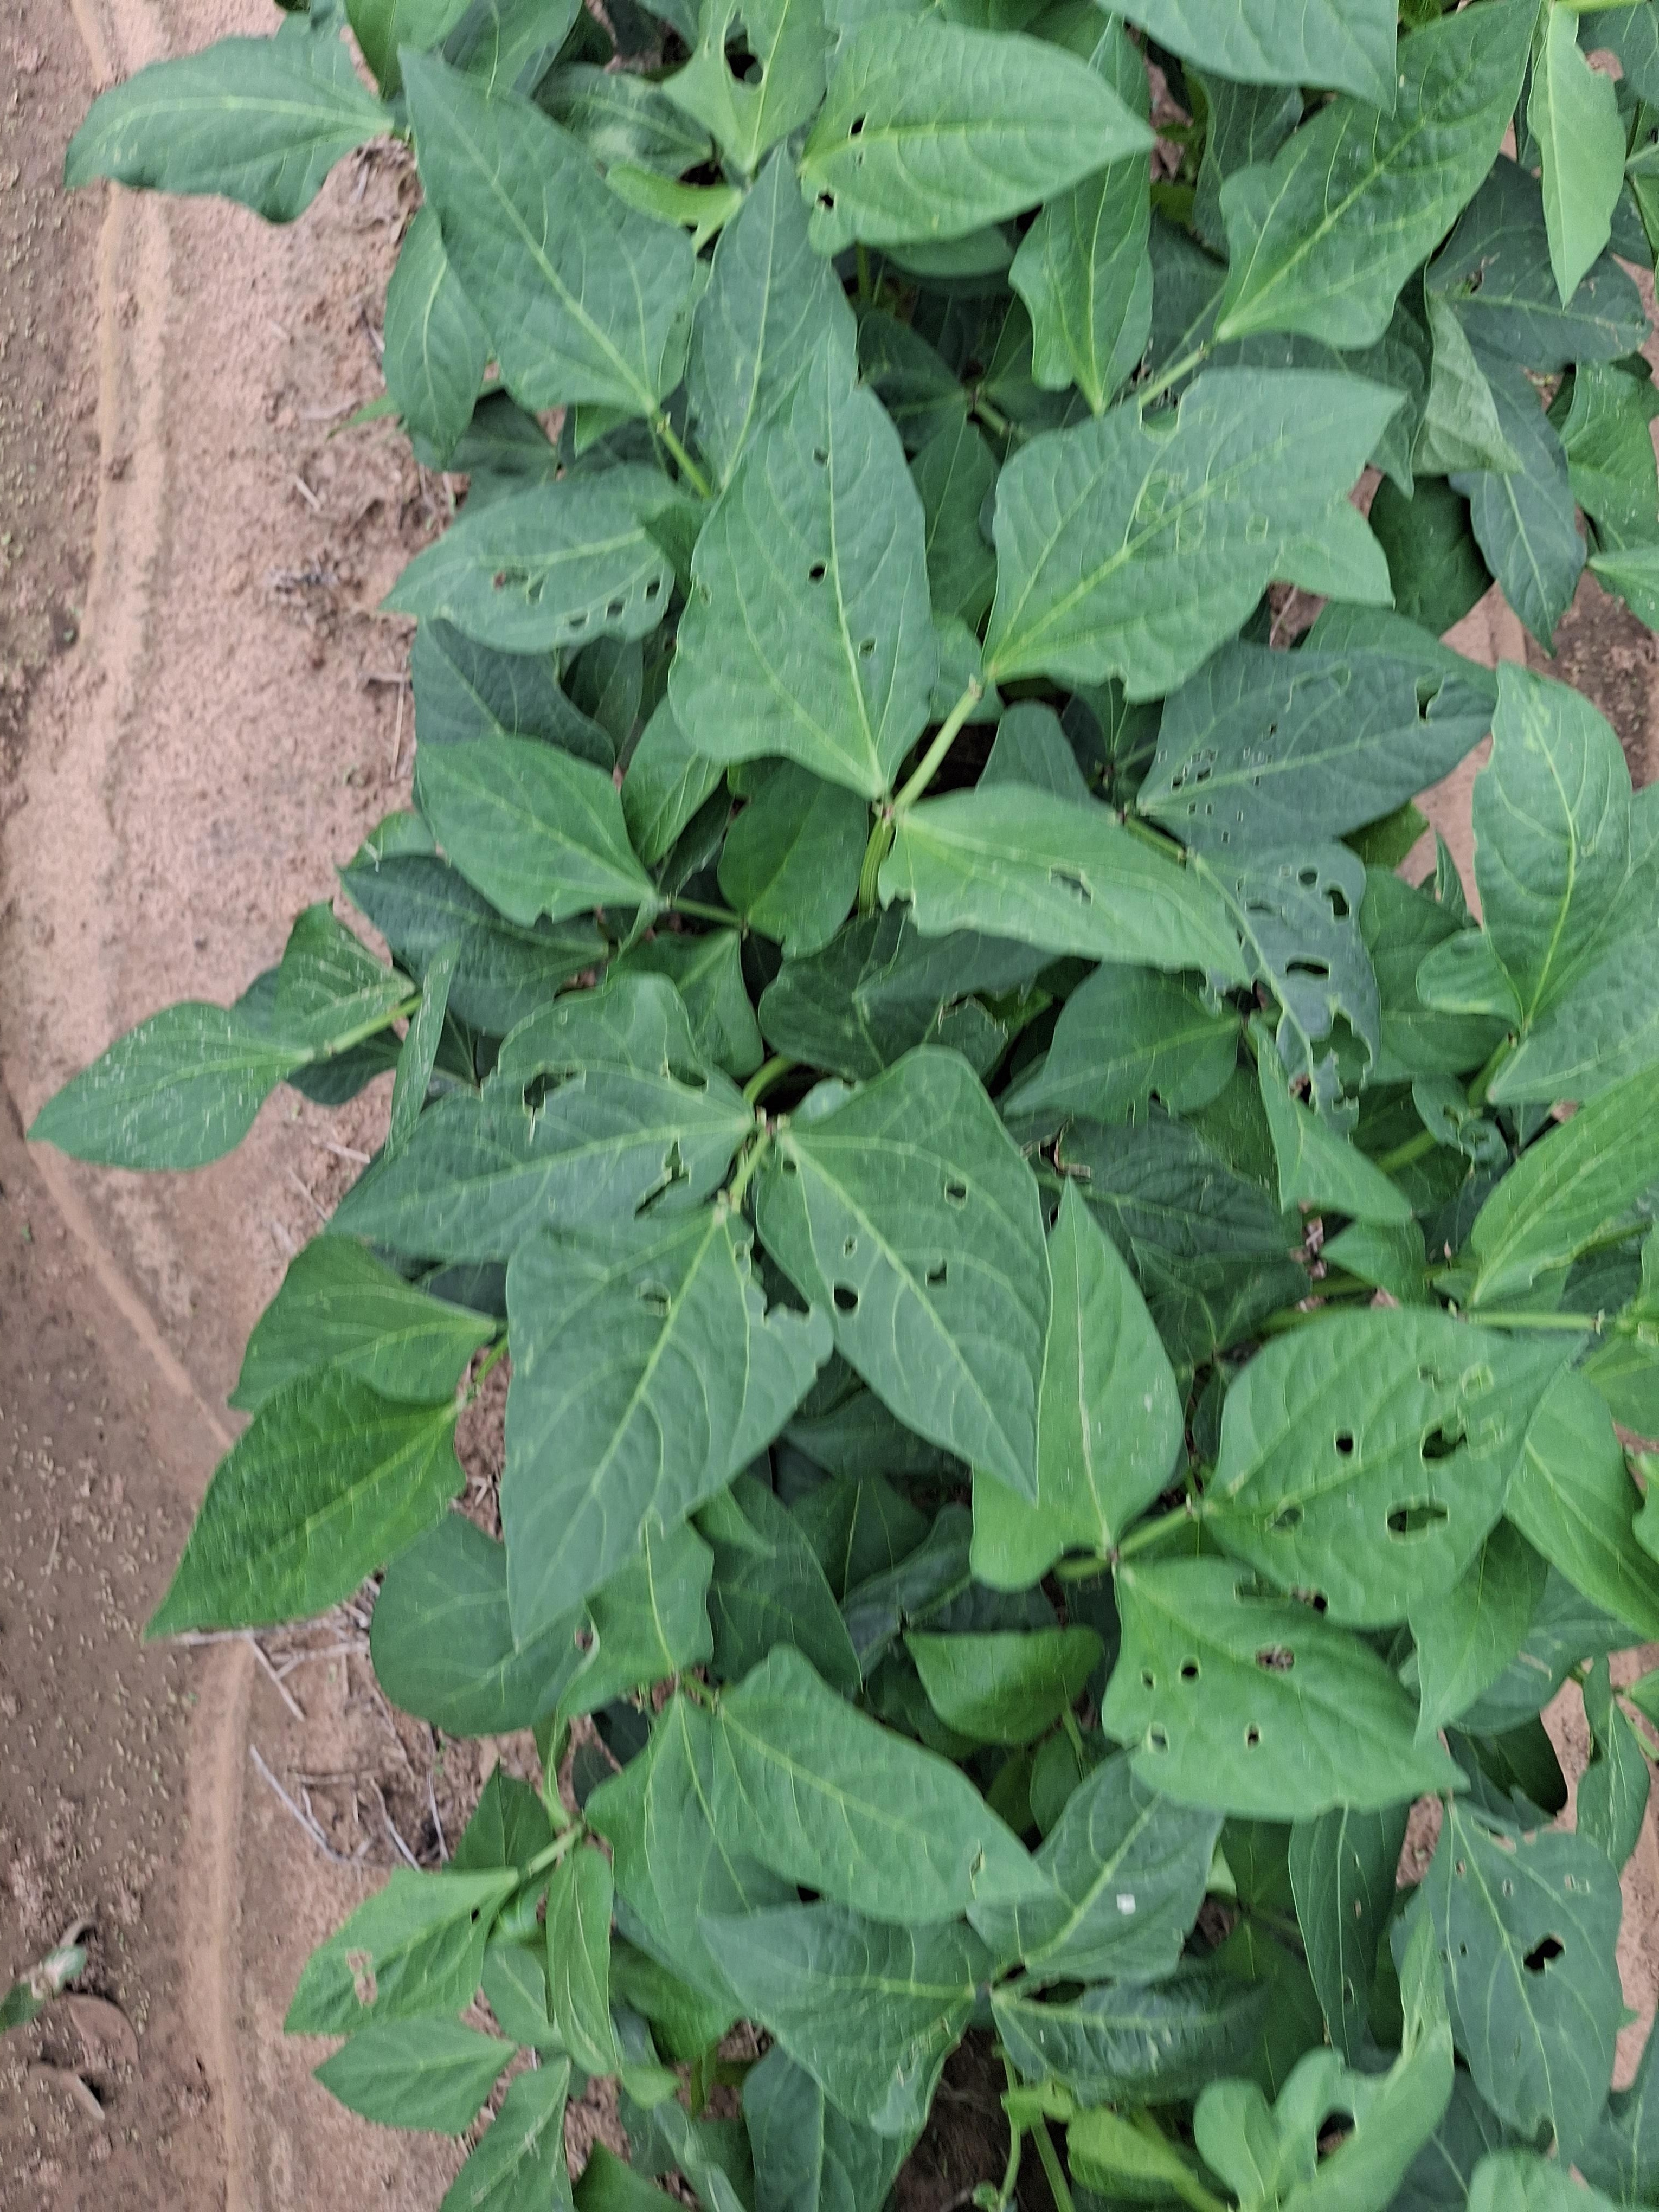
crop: cowpea
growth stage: vegetative
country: Nigeria
